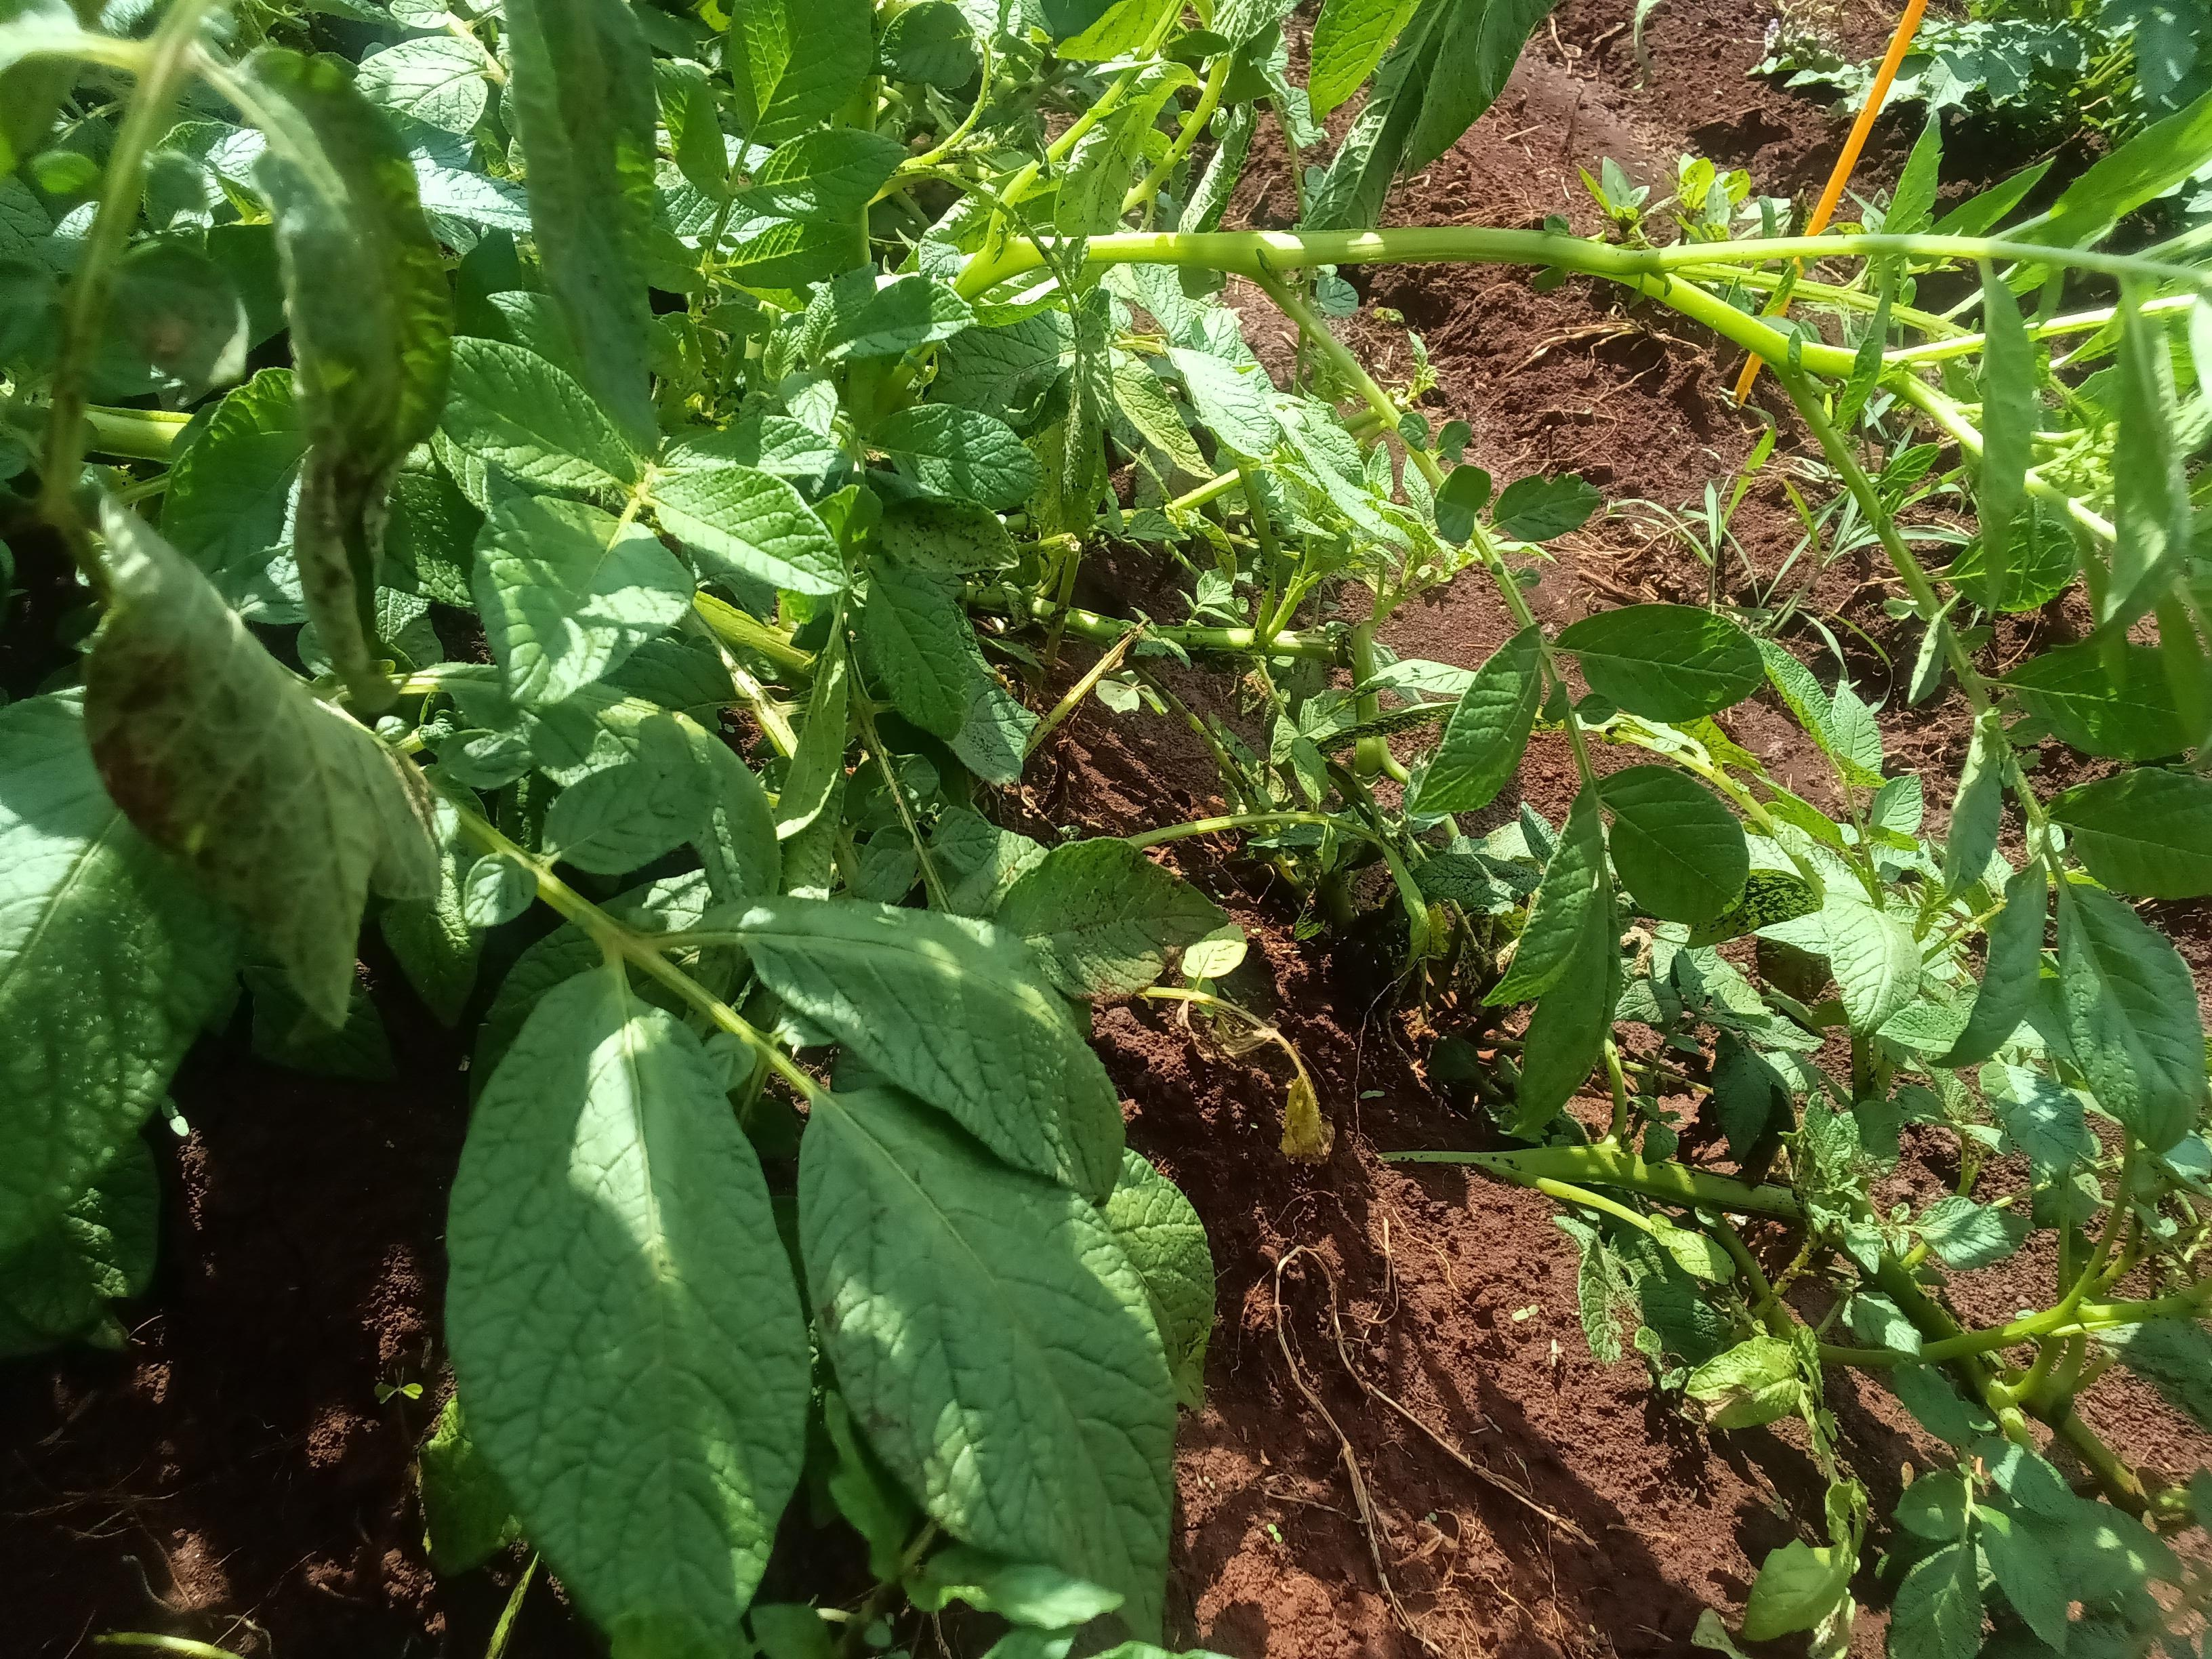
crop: potato
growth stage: flowering
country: Kenya
